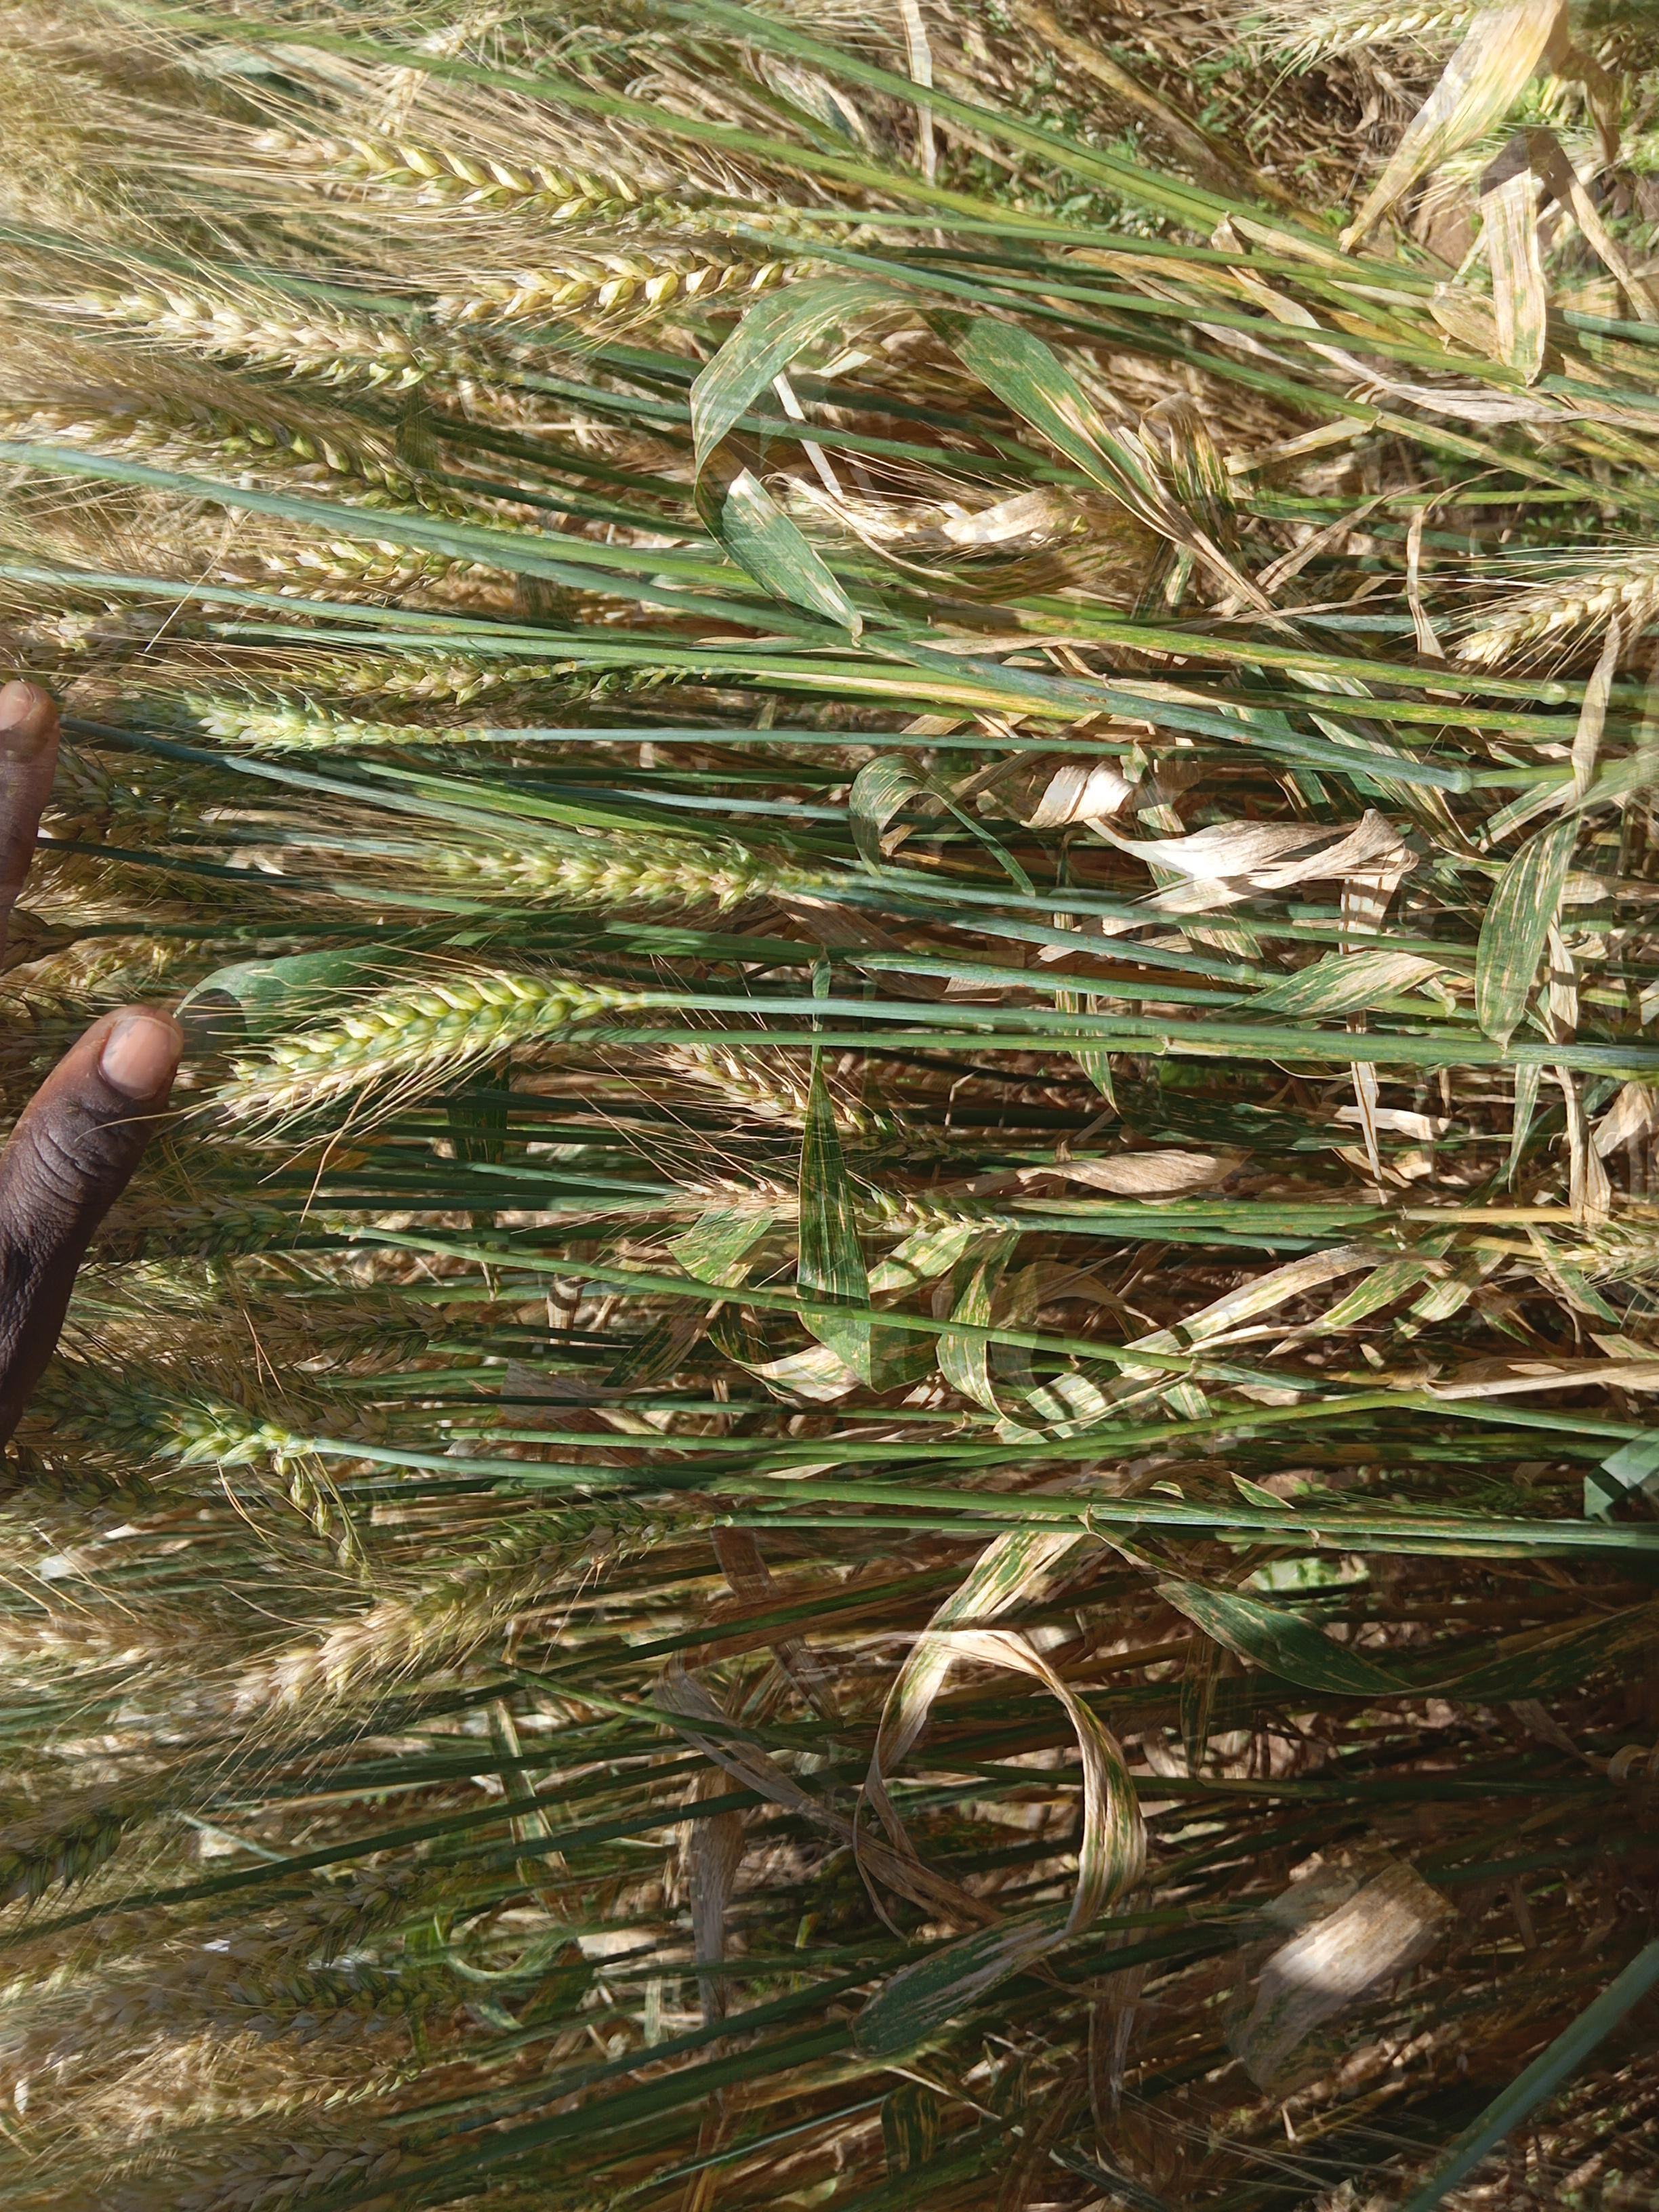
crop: wheat
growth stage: maturity
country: Kenya
